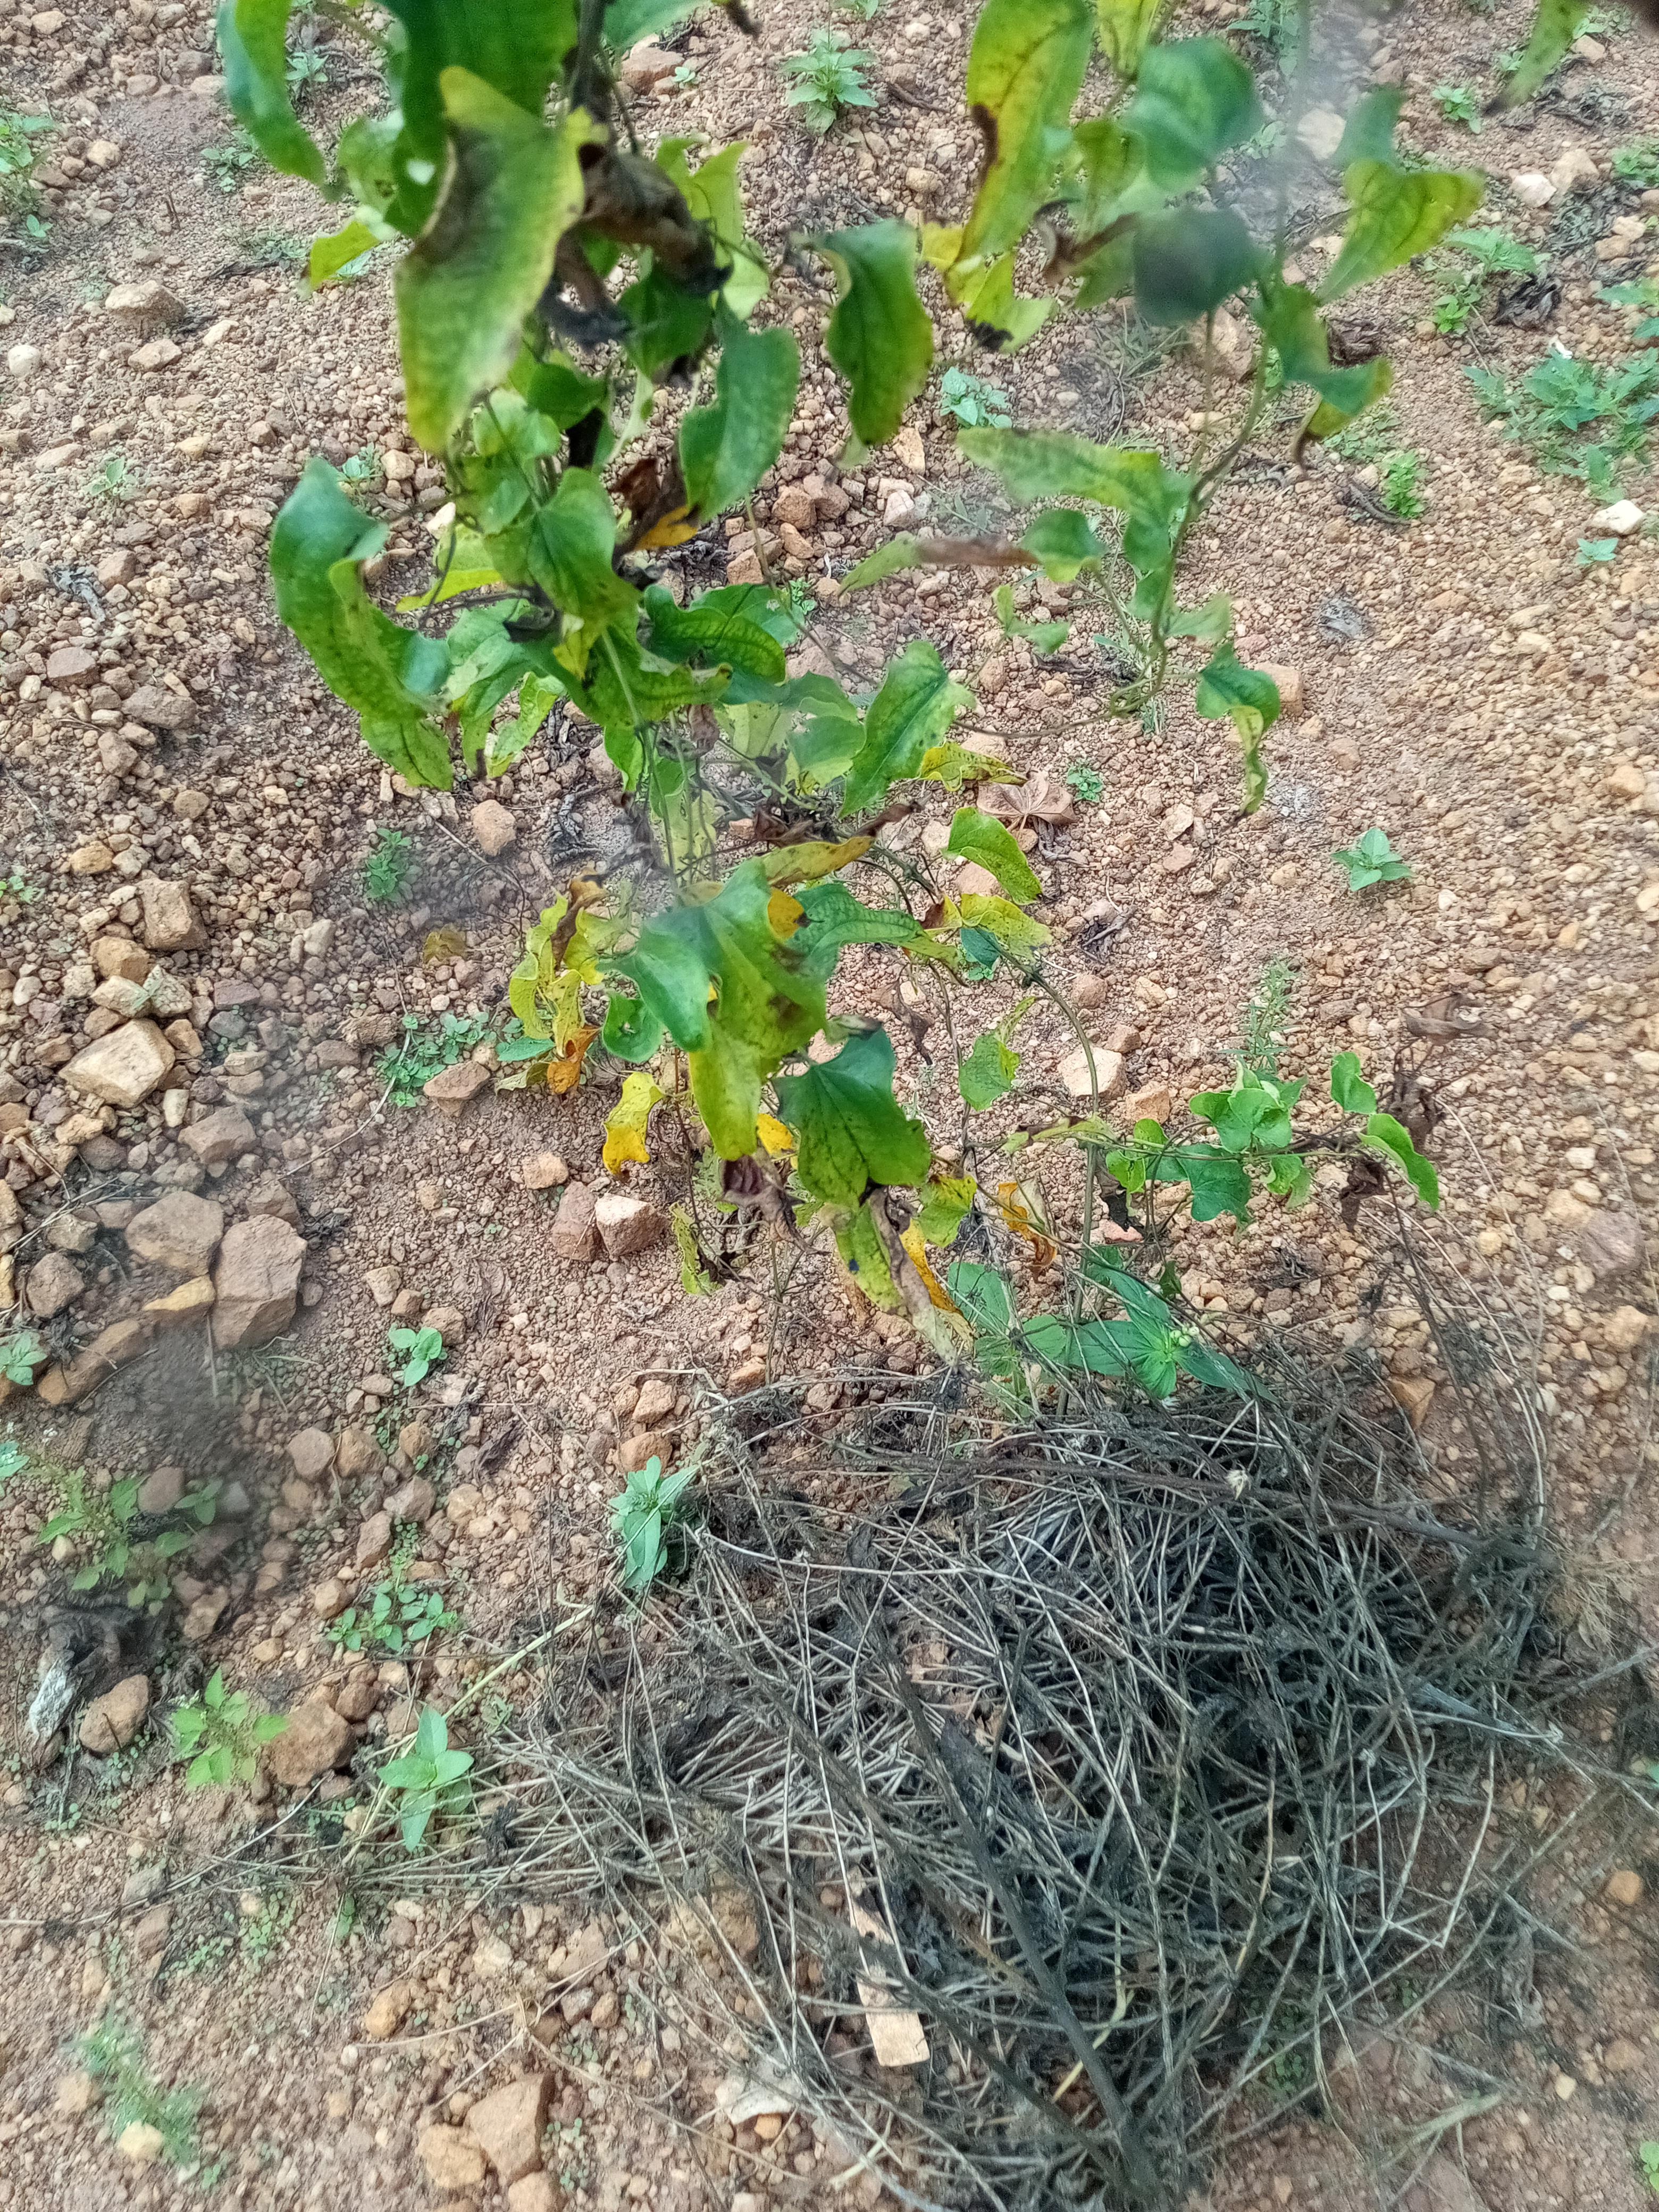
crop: yam
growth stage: vegetative
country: Nigeria
